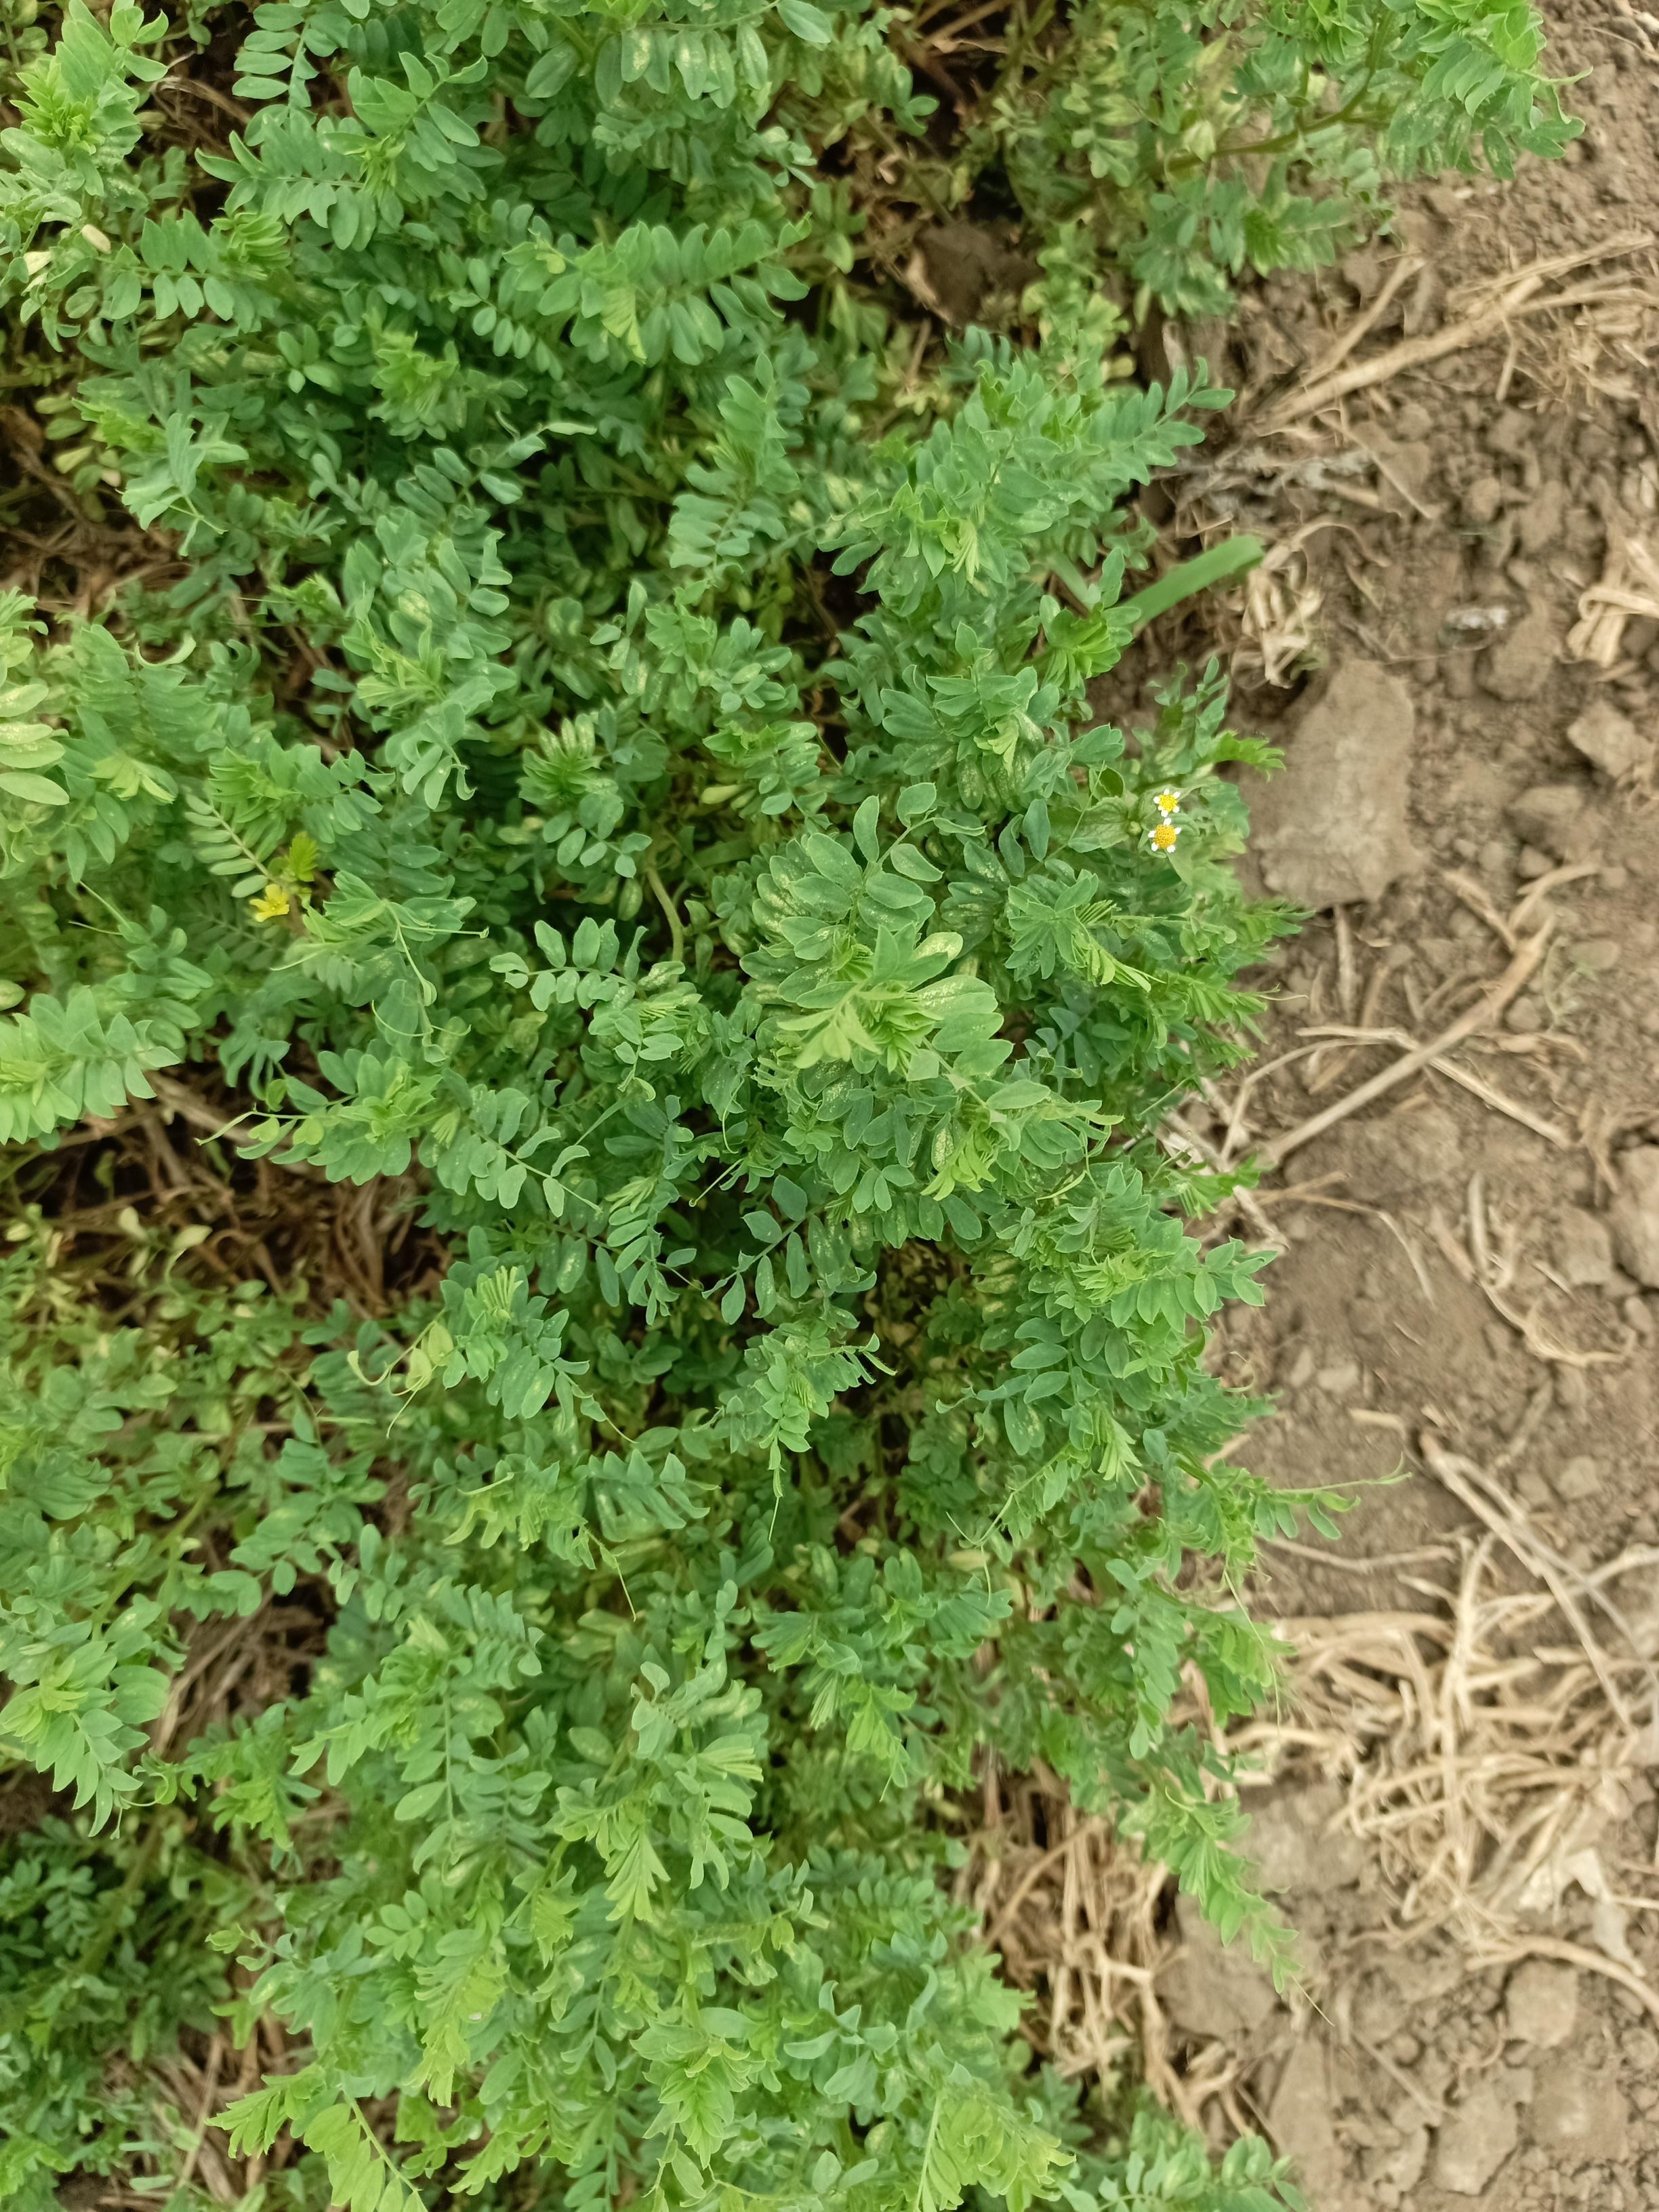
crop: lentil
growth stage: vegetative
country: Tanzania
